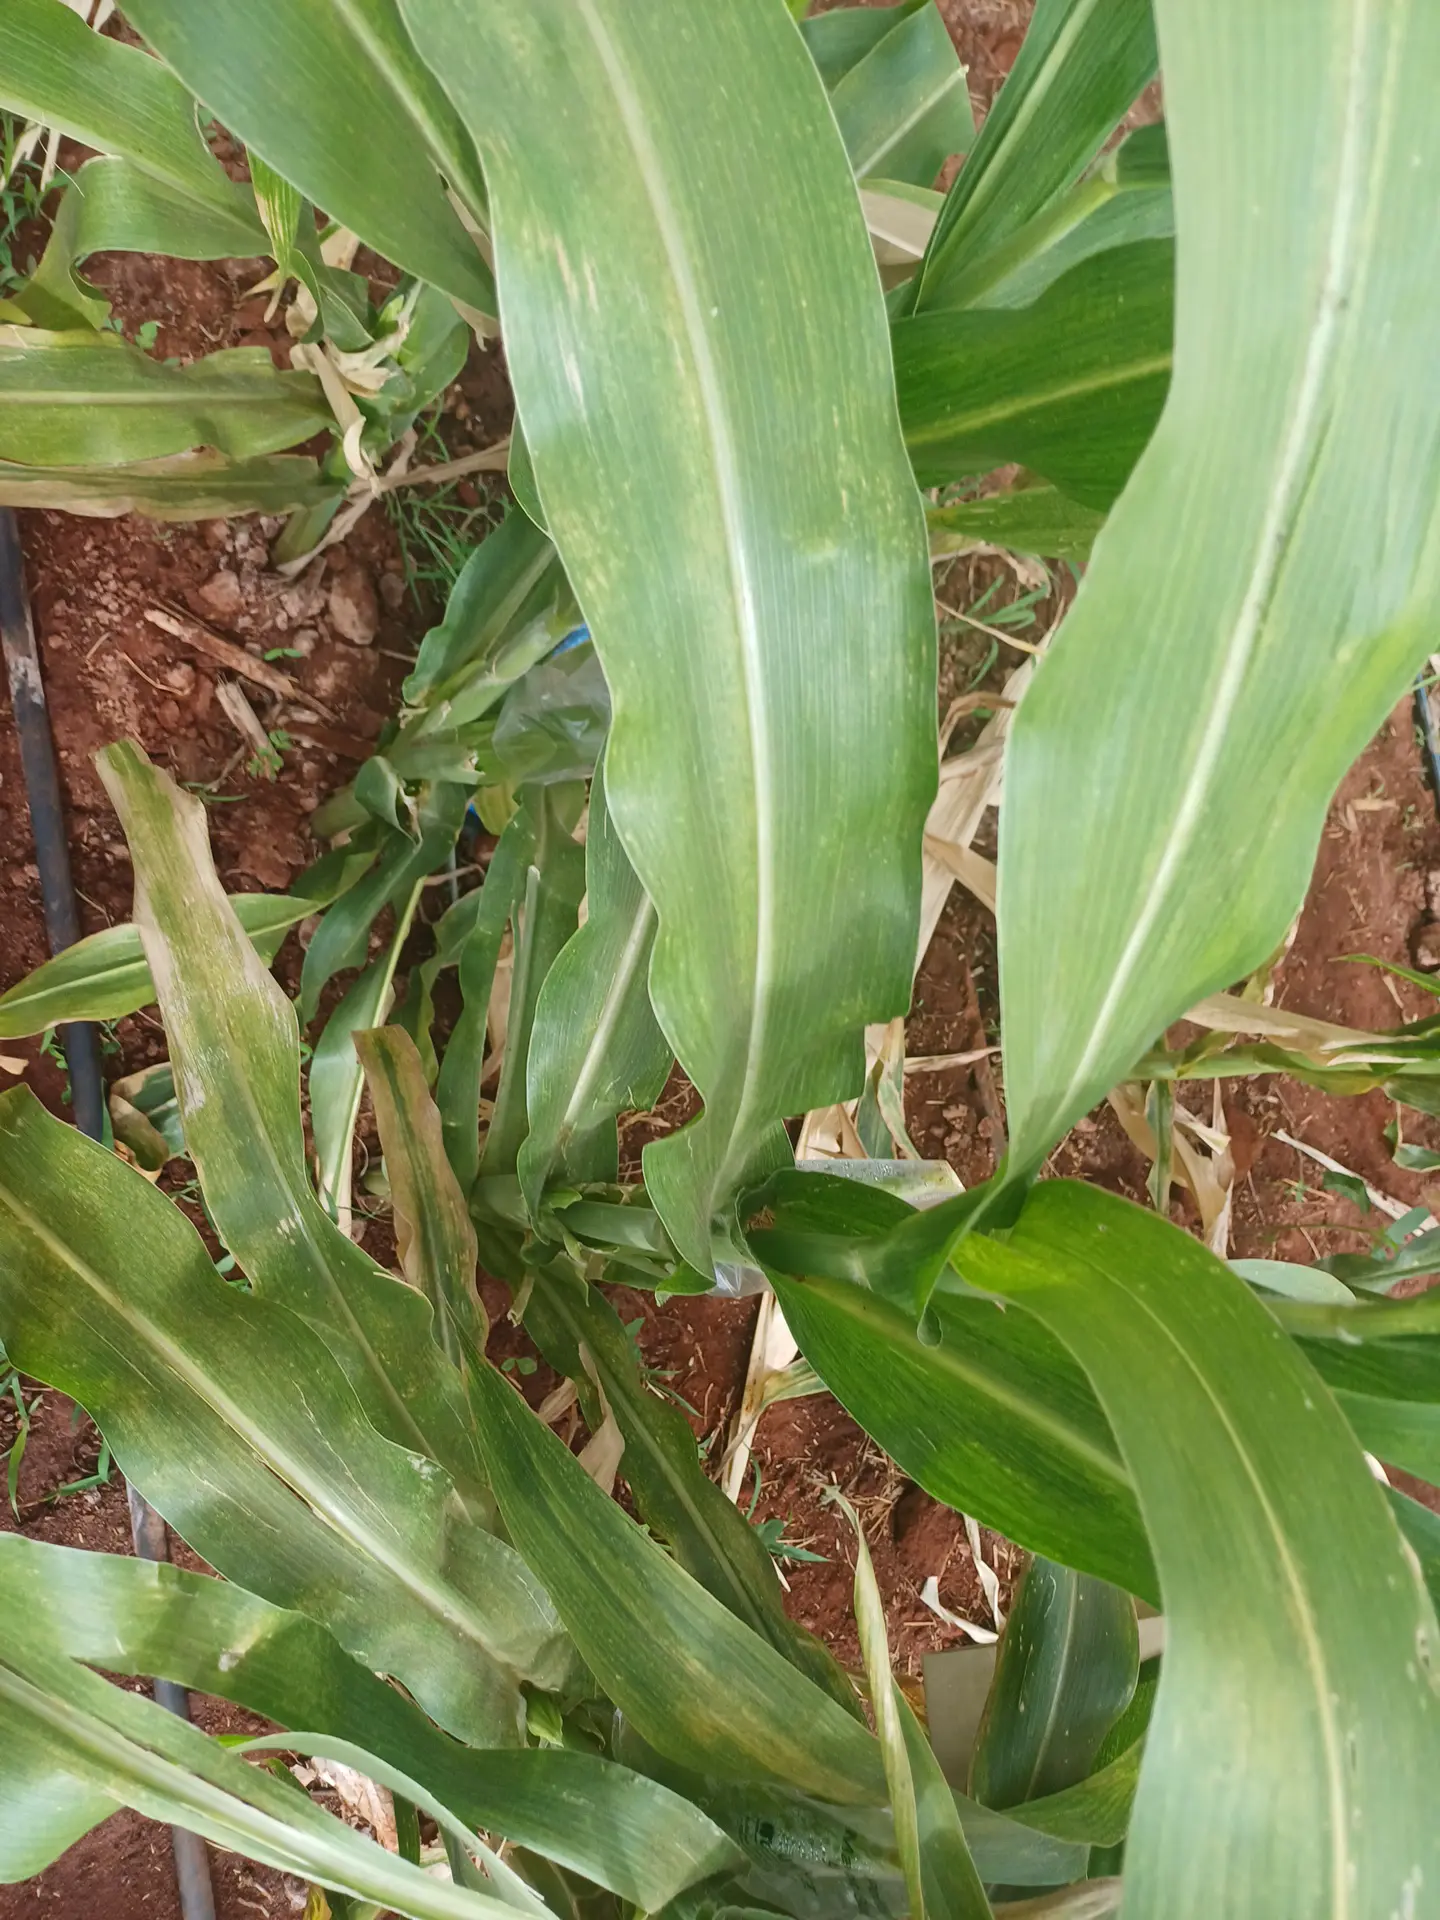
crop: maize
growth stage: flowering
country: Kenya
